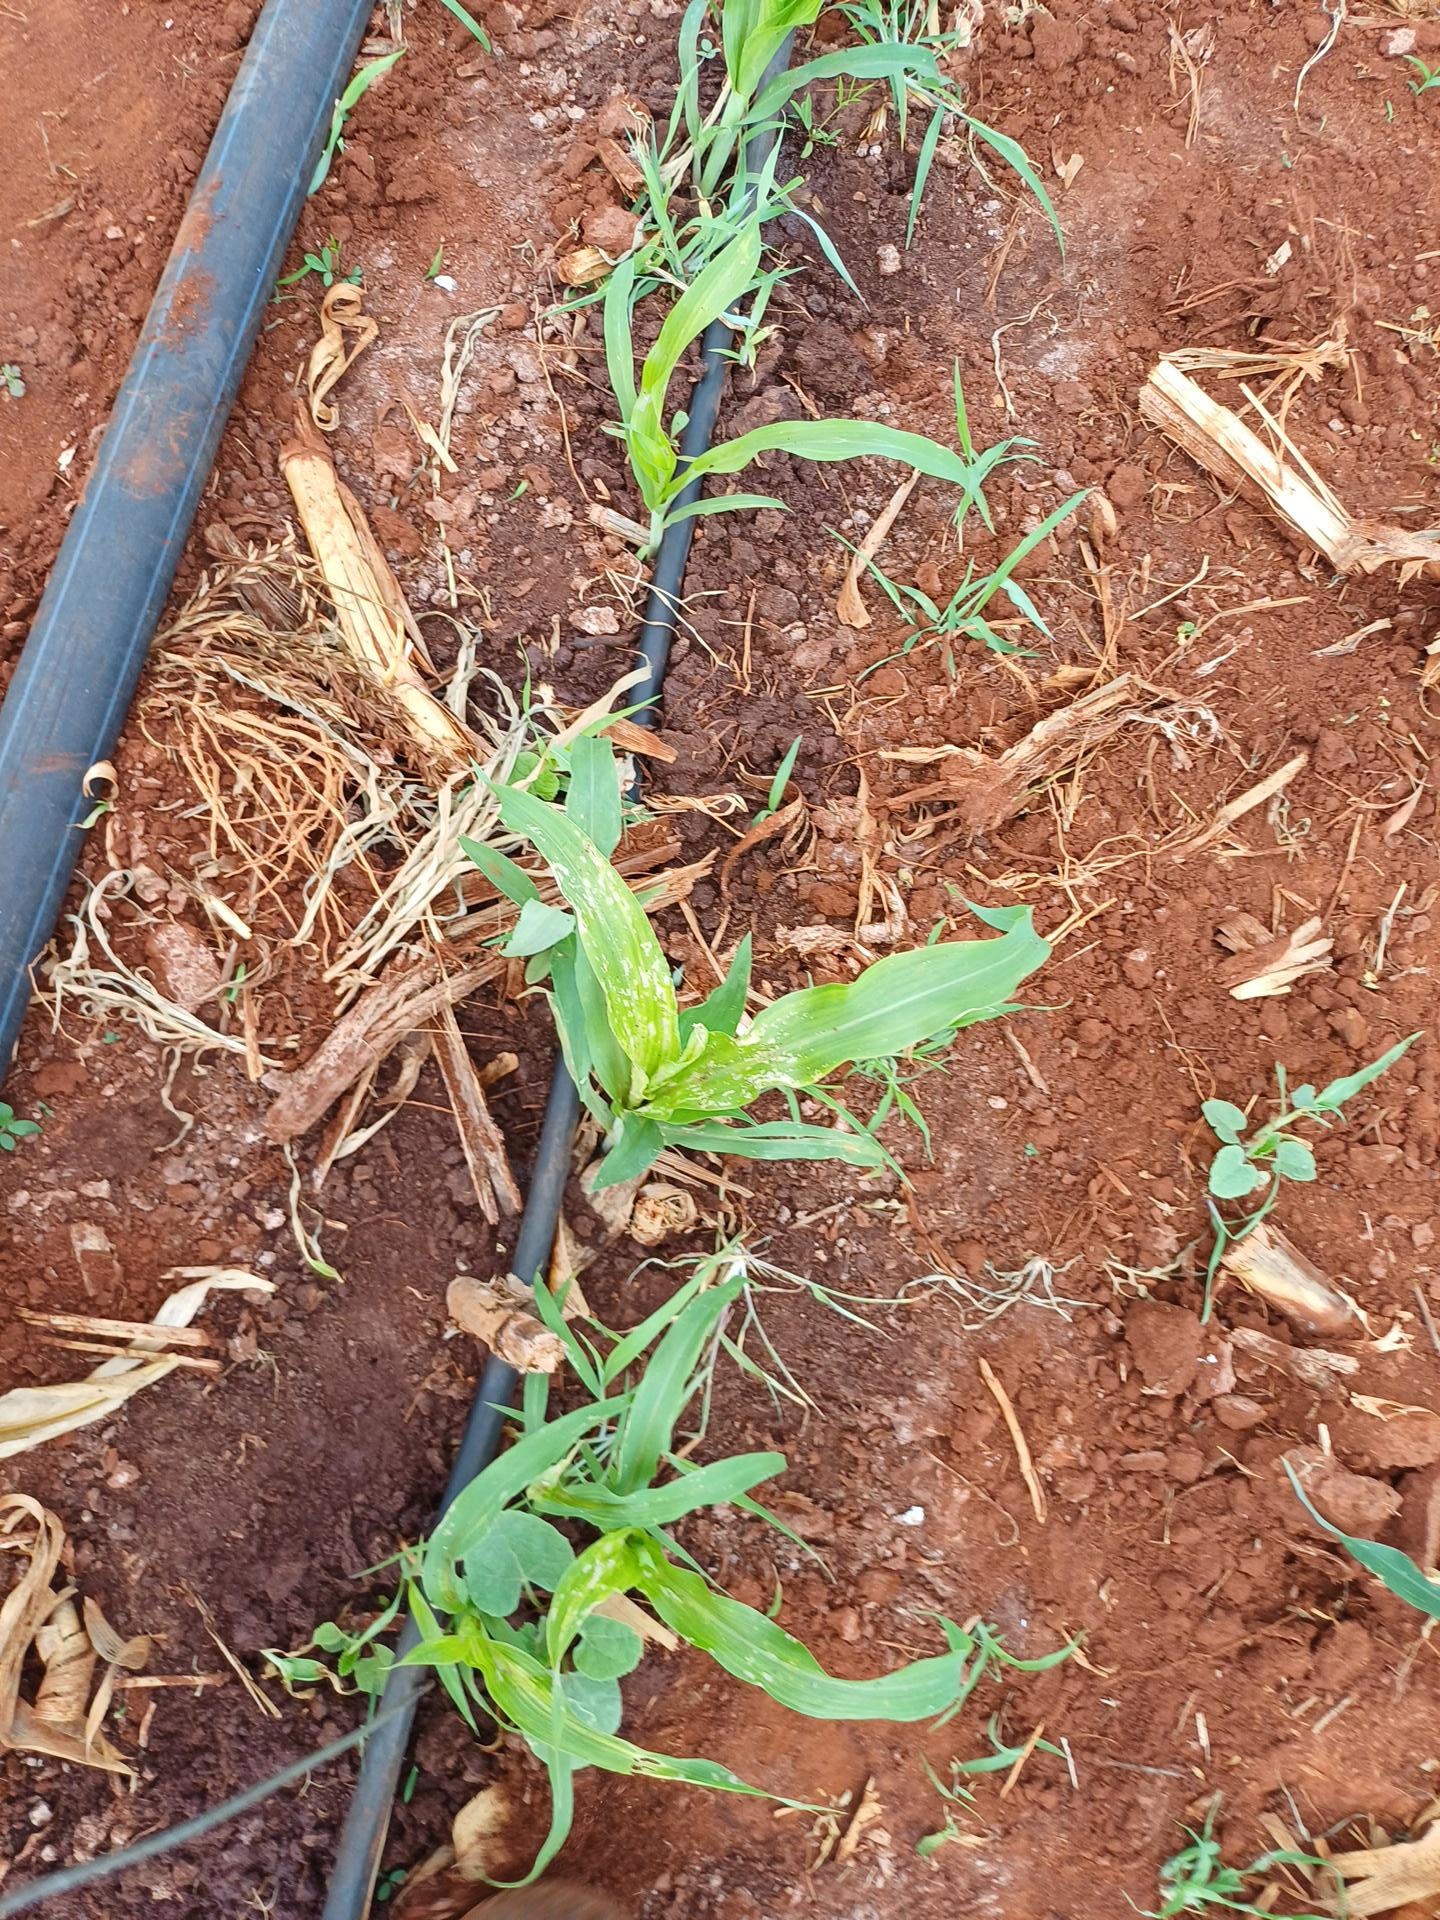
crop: sorghum
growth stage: vegetative
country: Kenya
